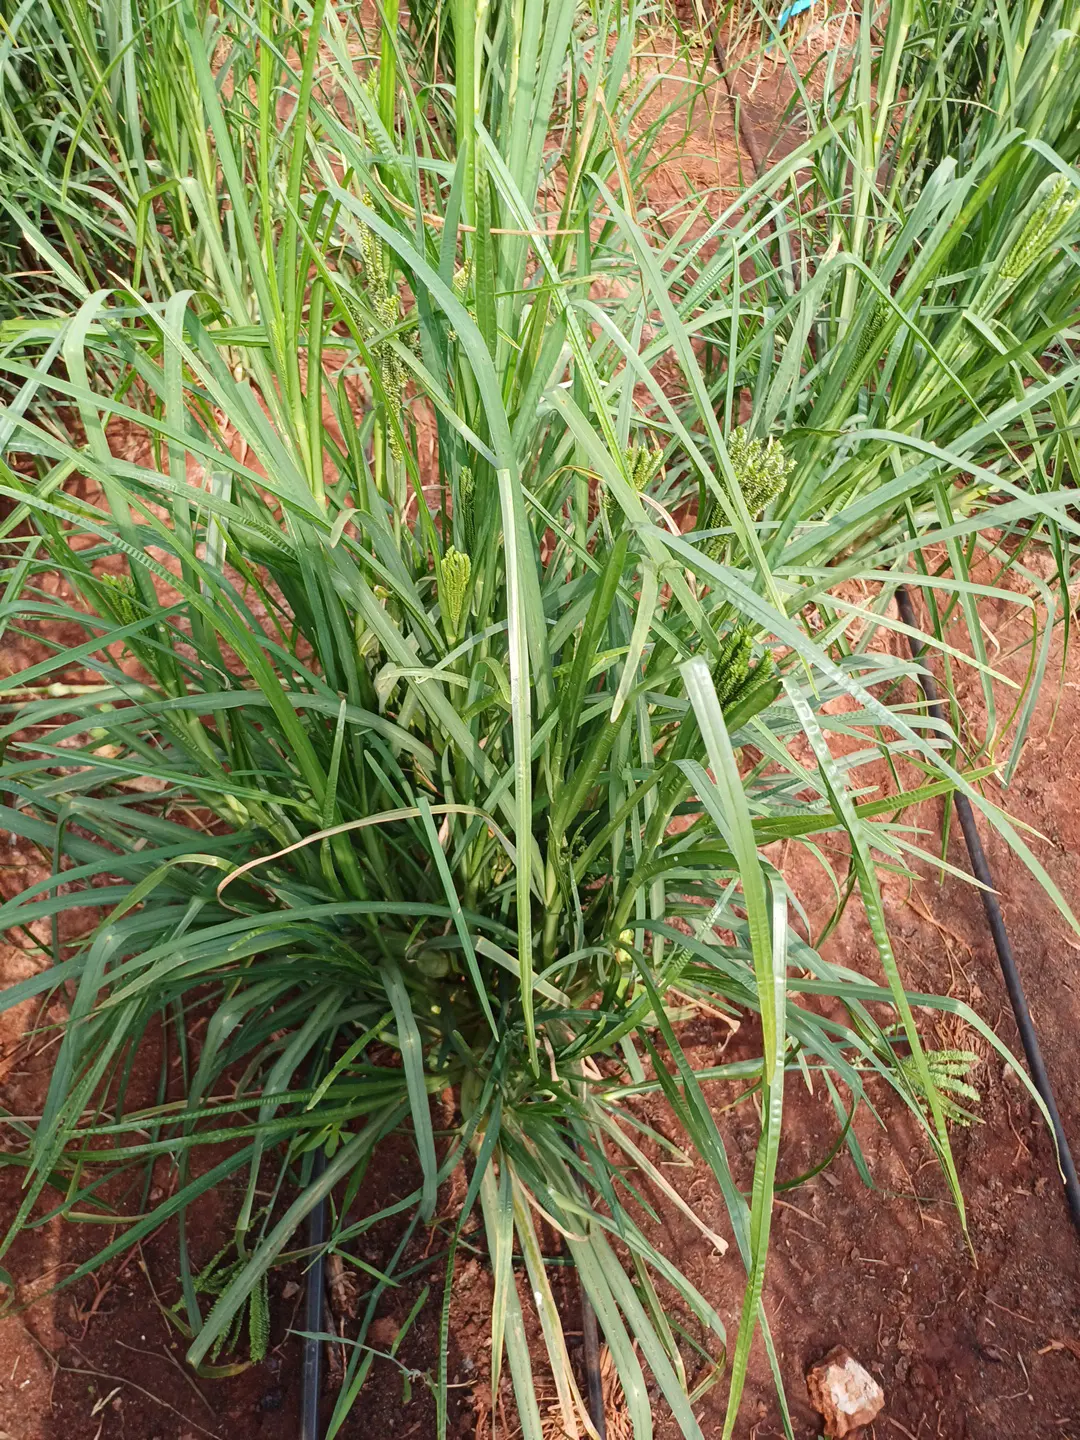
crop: finger millet
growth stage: filling grain
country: Kenya
